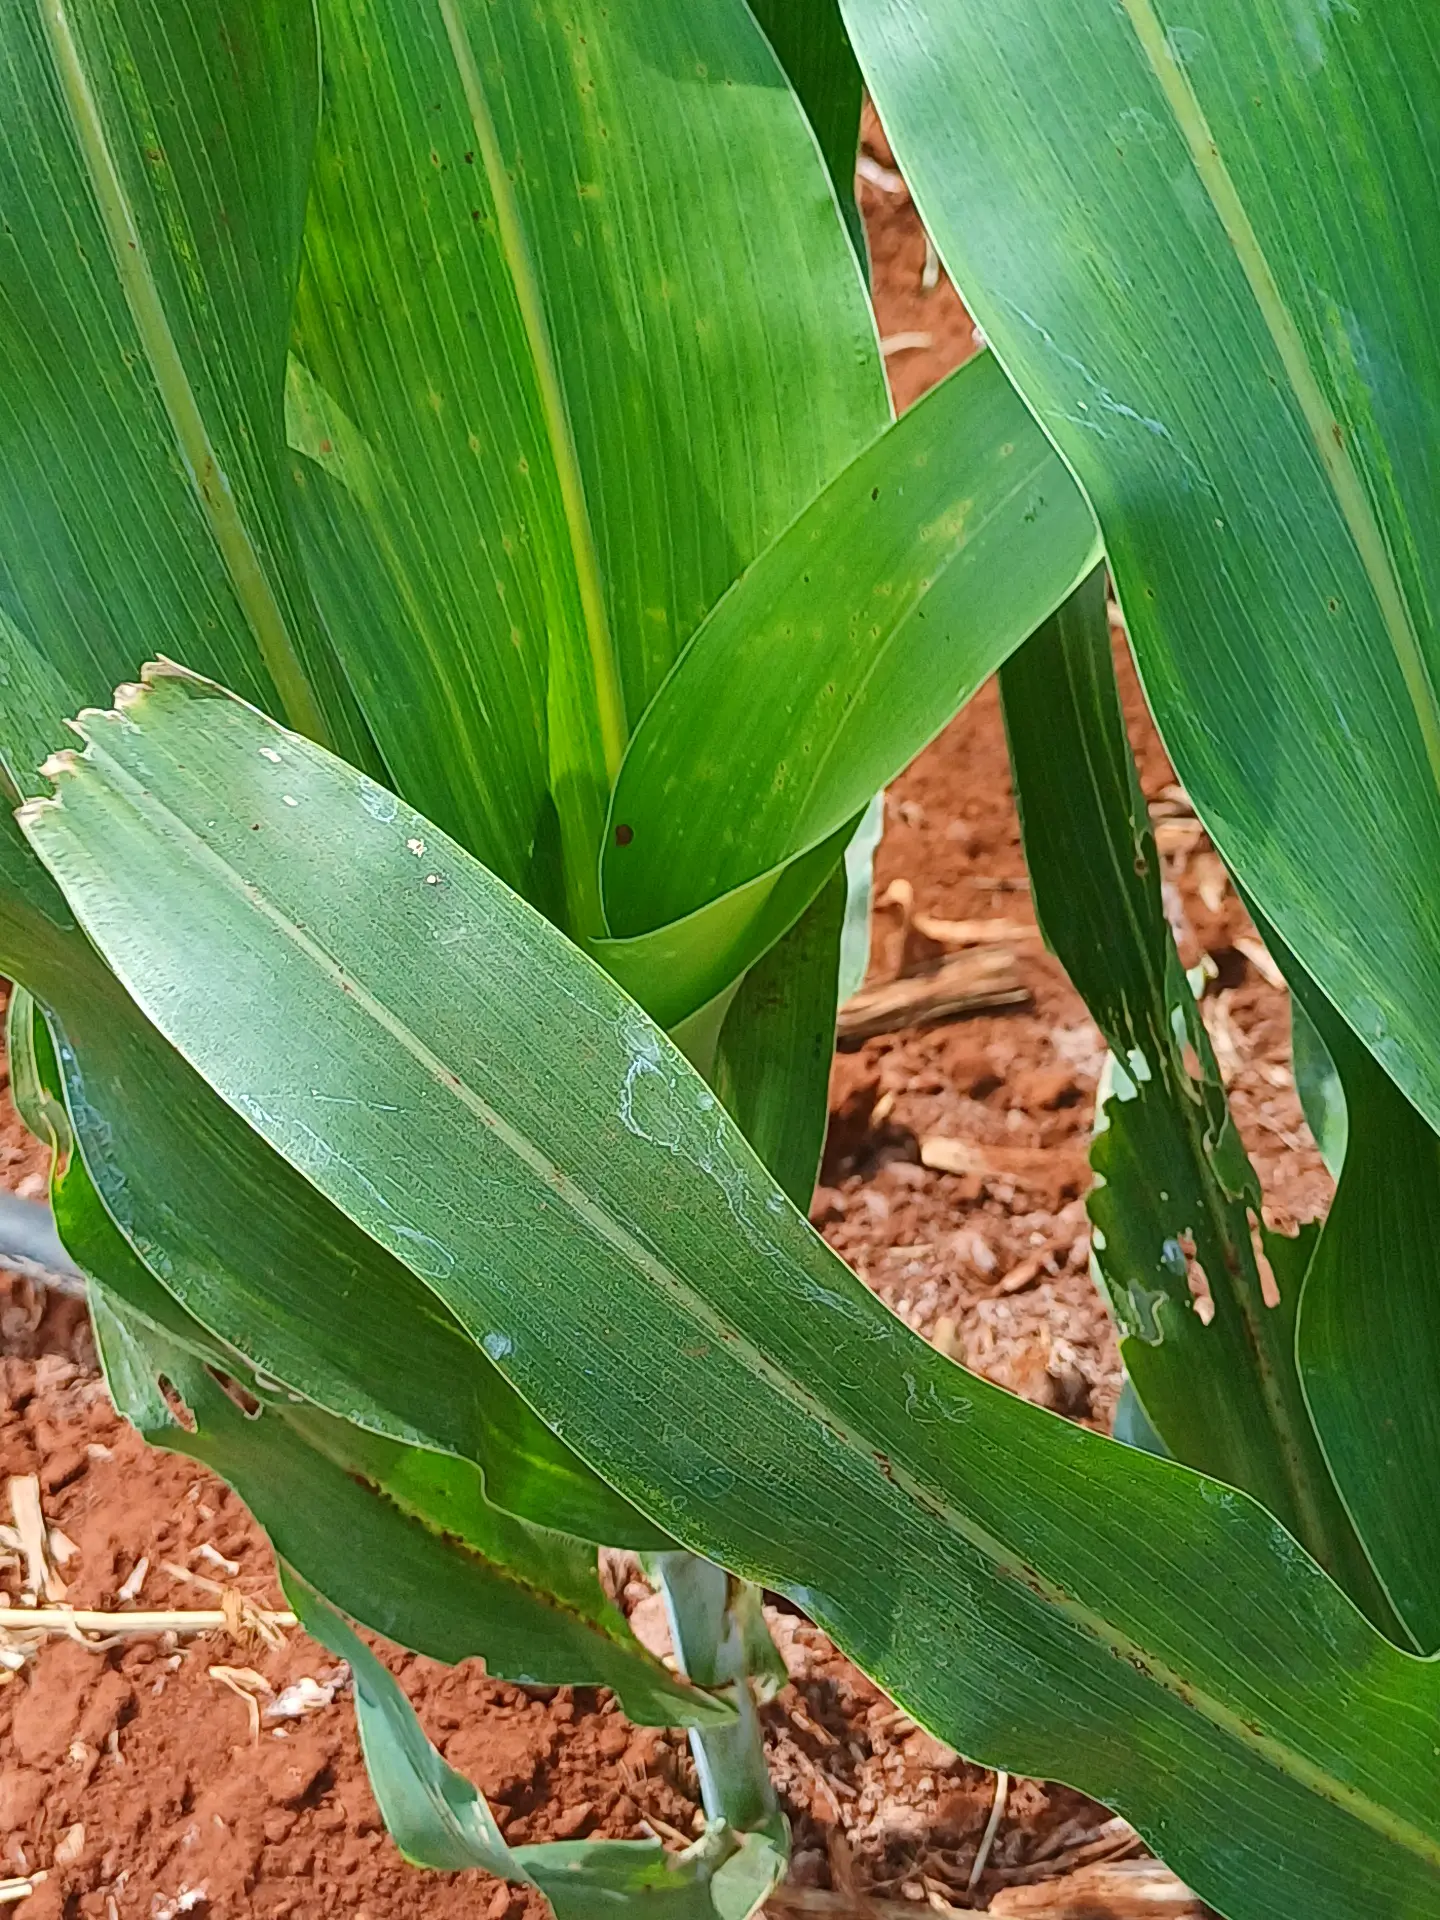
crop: sorghum
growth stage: vegetative
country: Kenya
